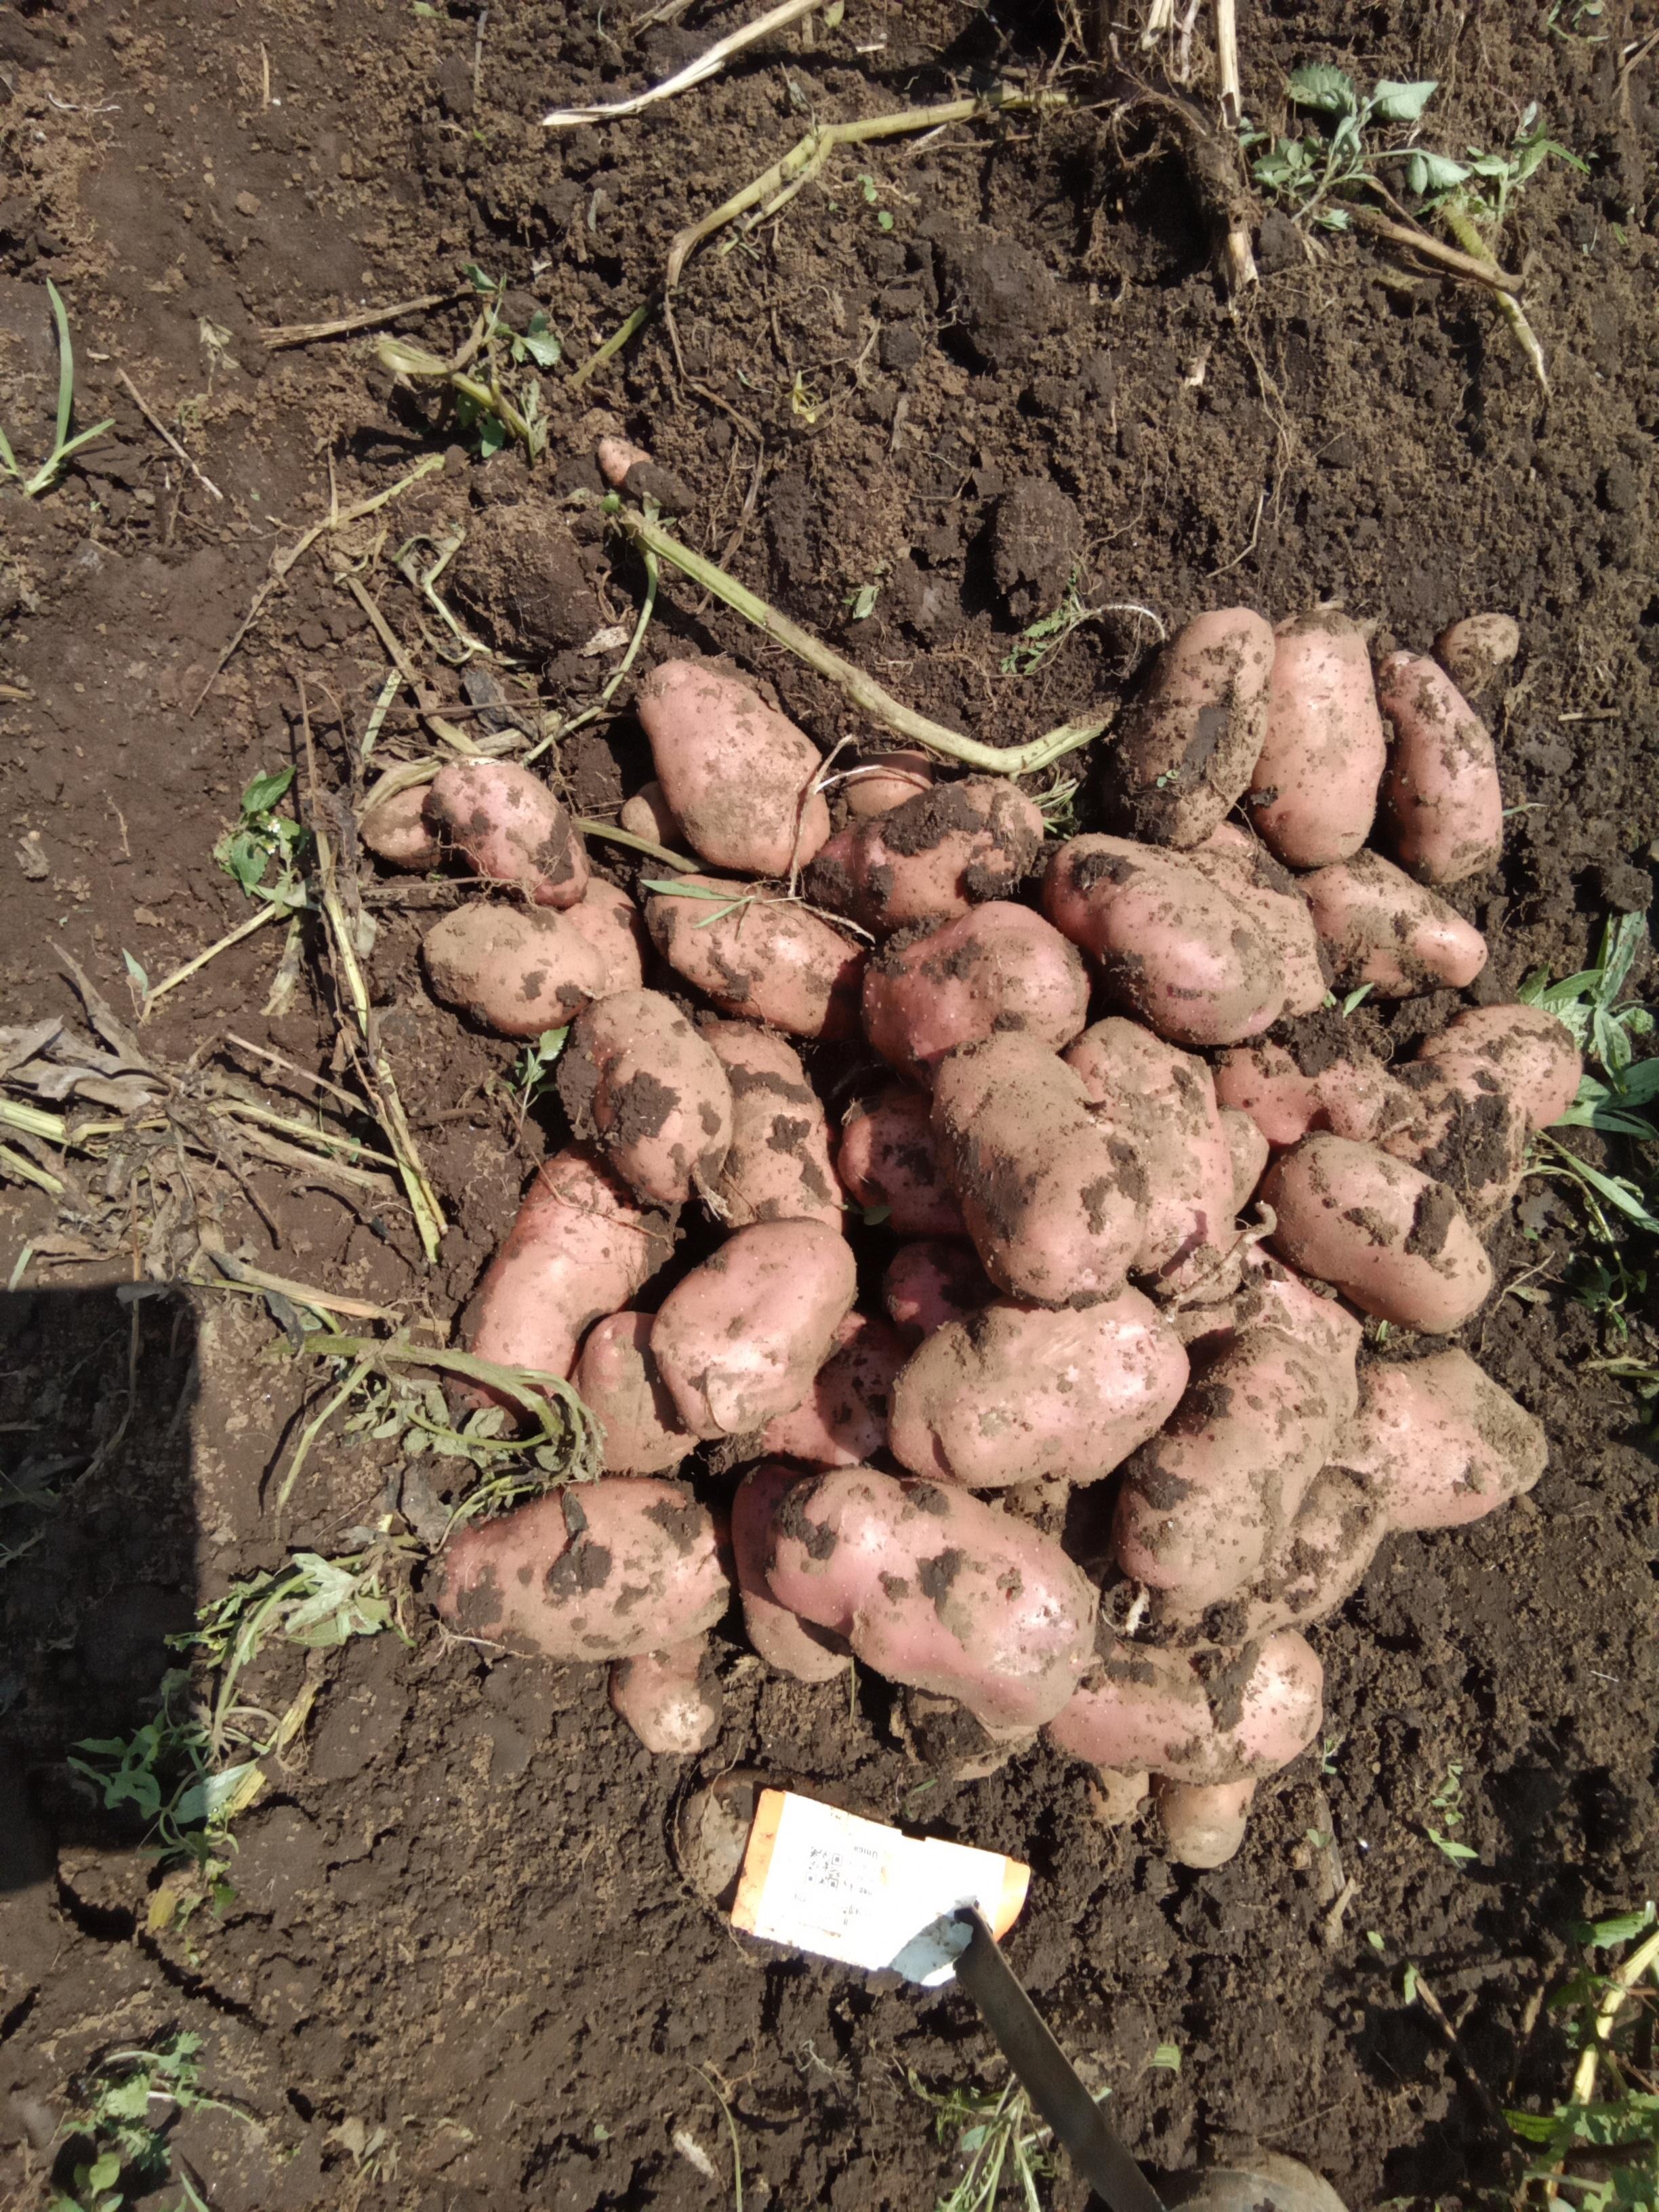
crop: potato
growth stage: harvest
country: Kenya
